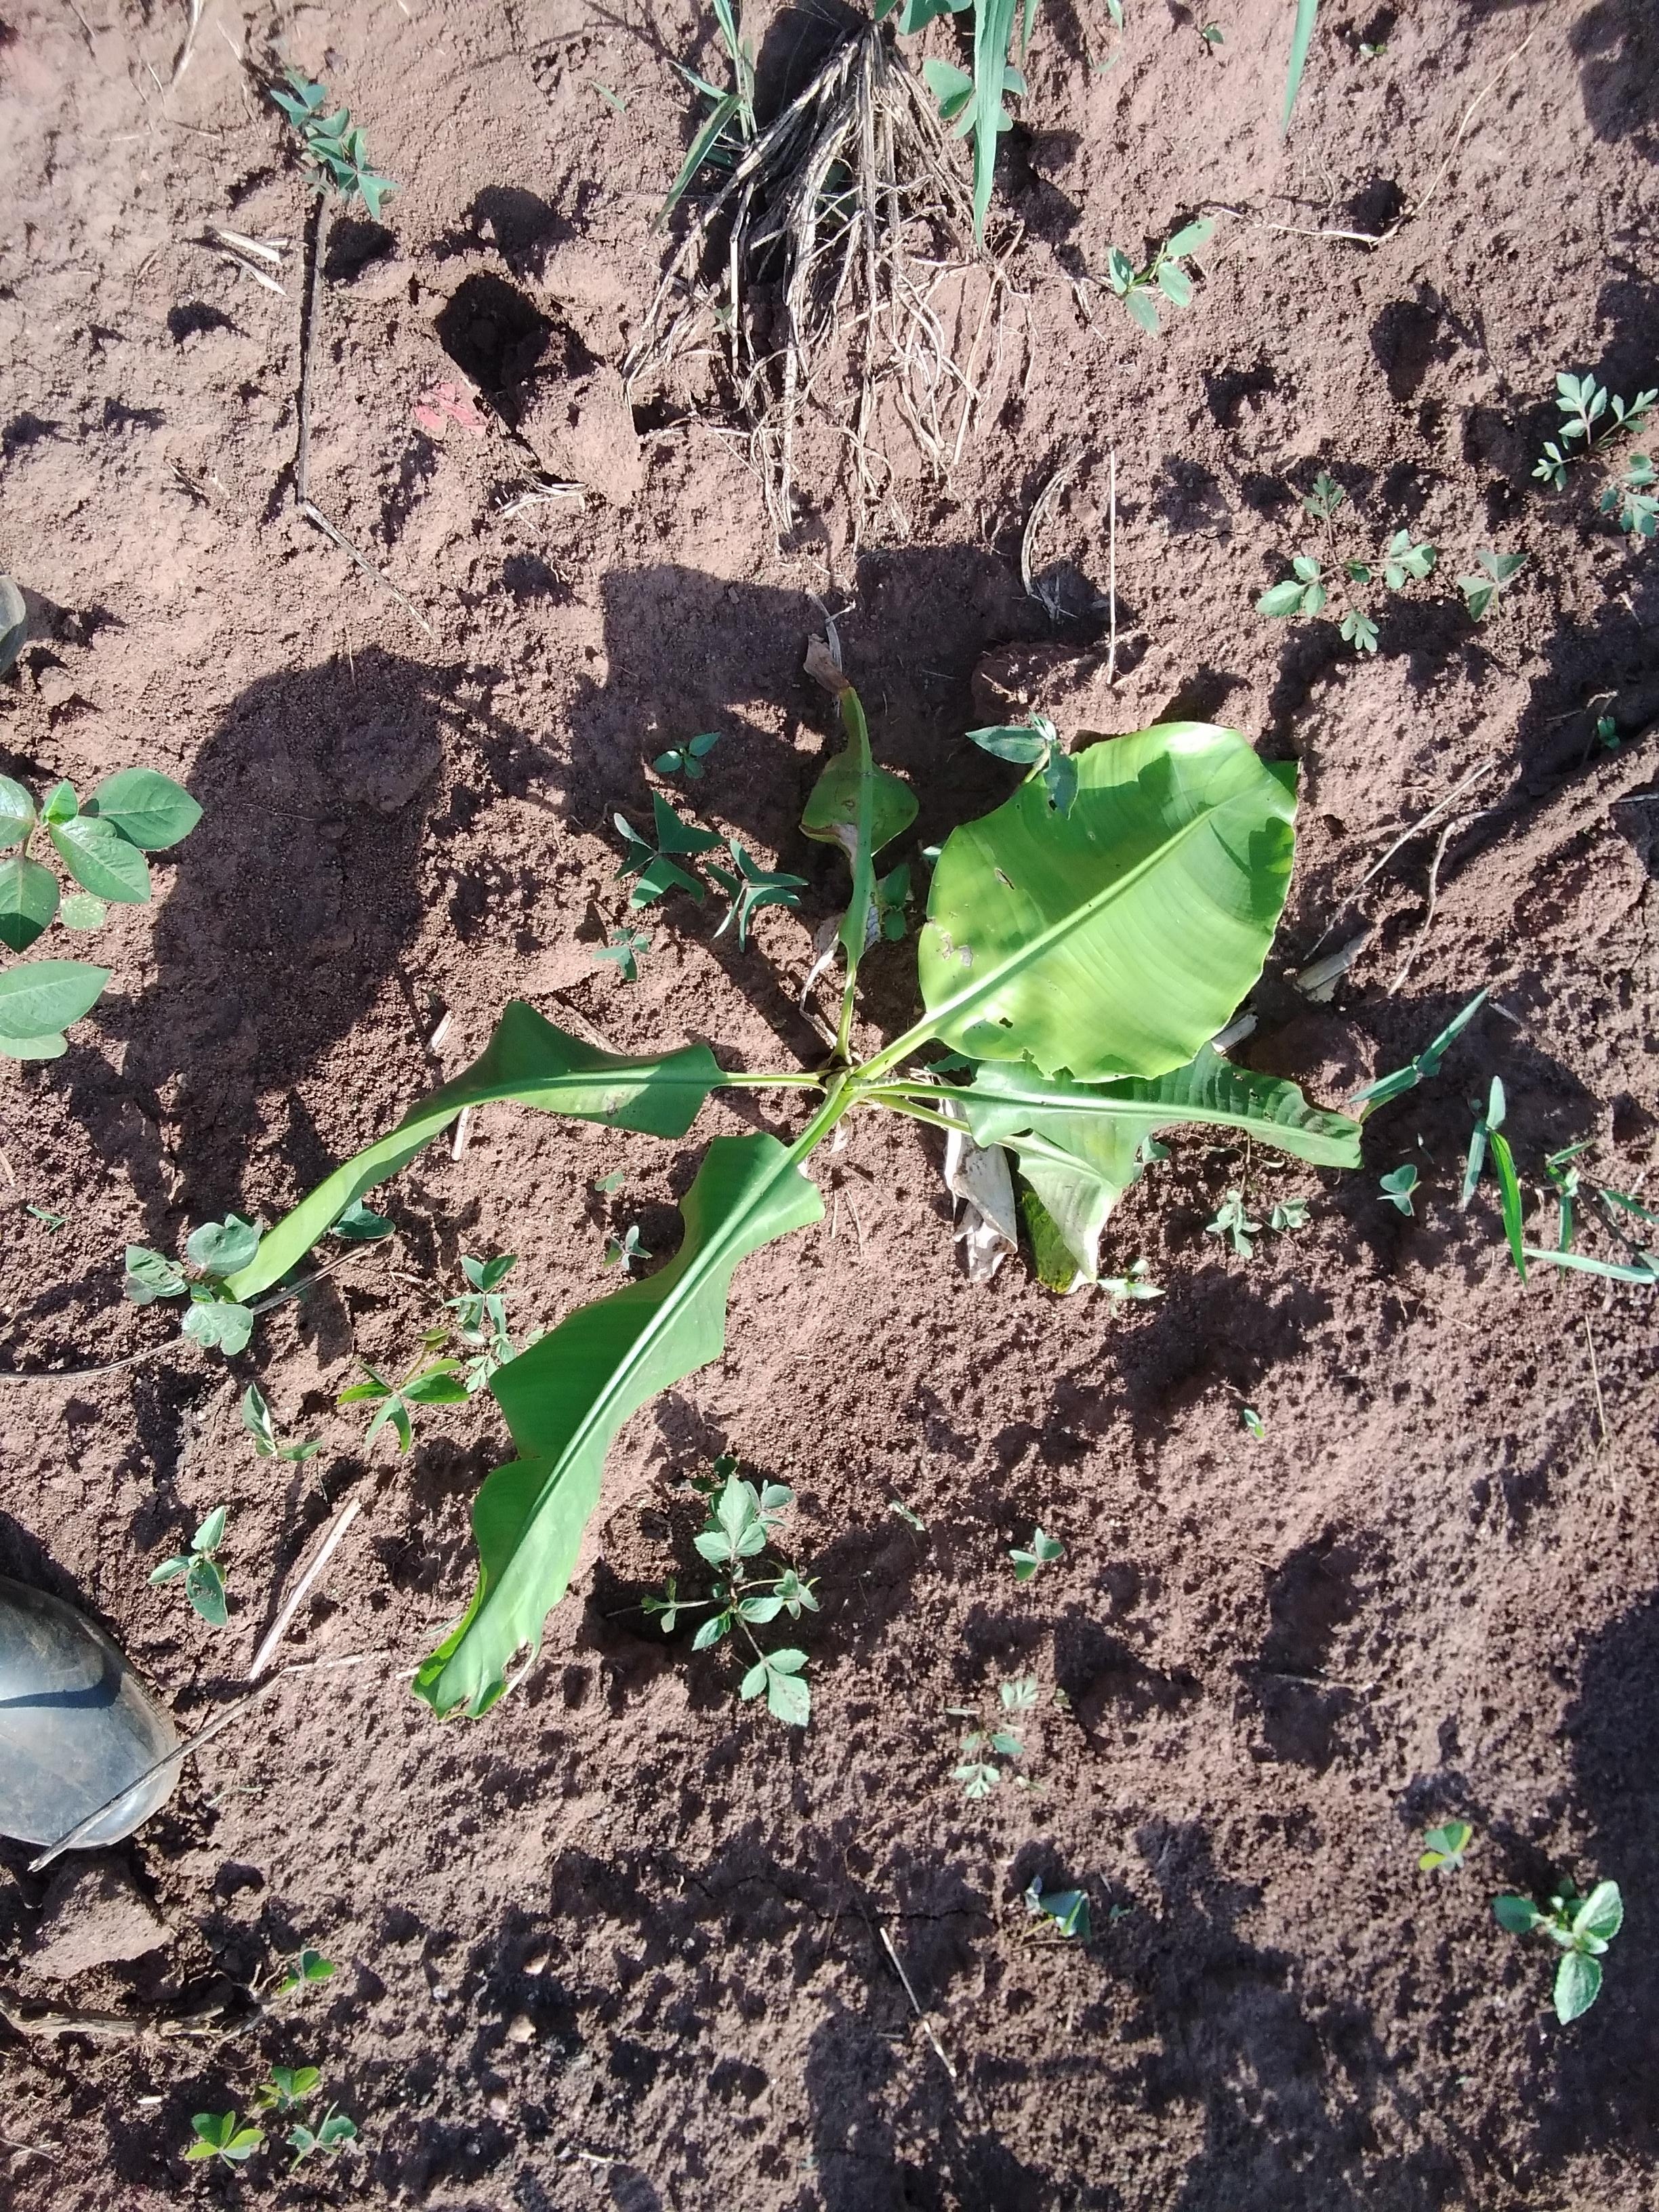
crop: banana
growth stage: vegetative
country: Tanzania
